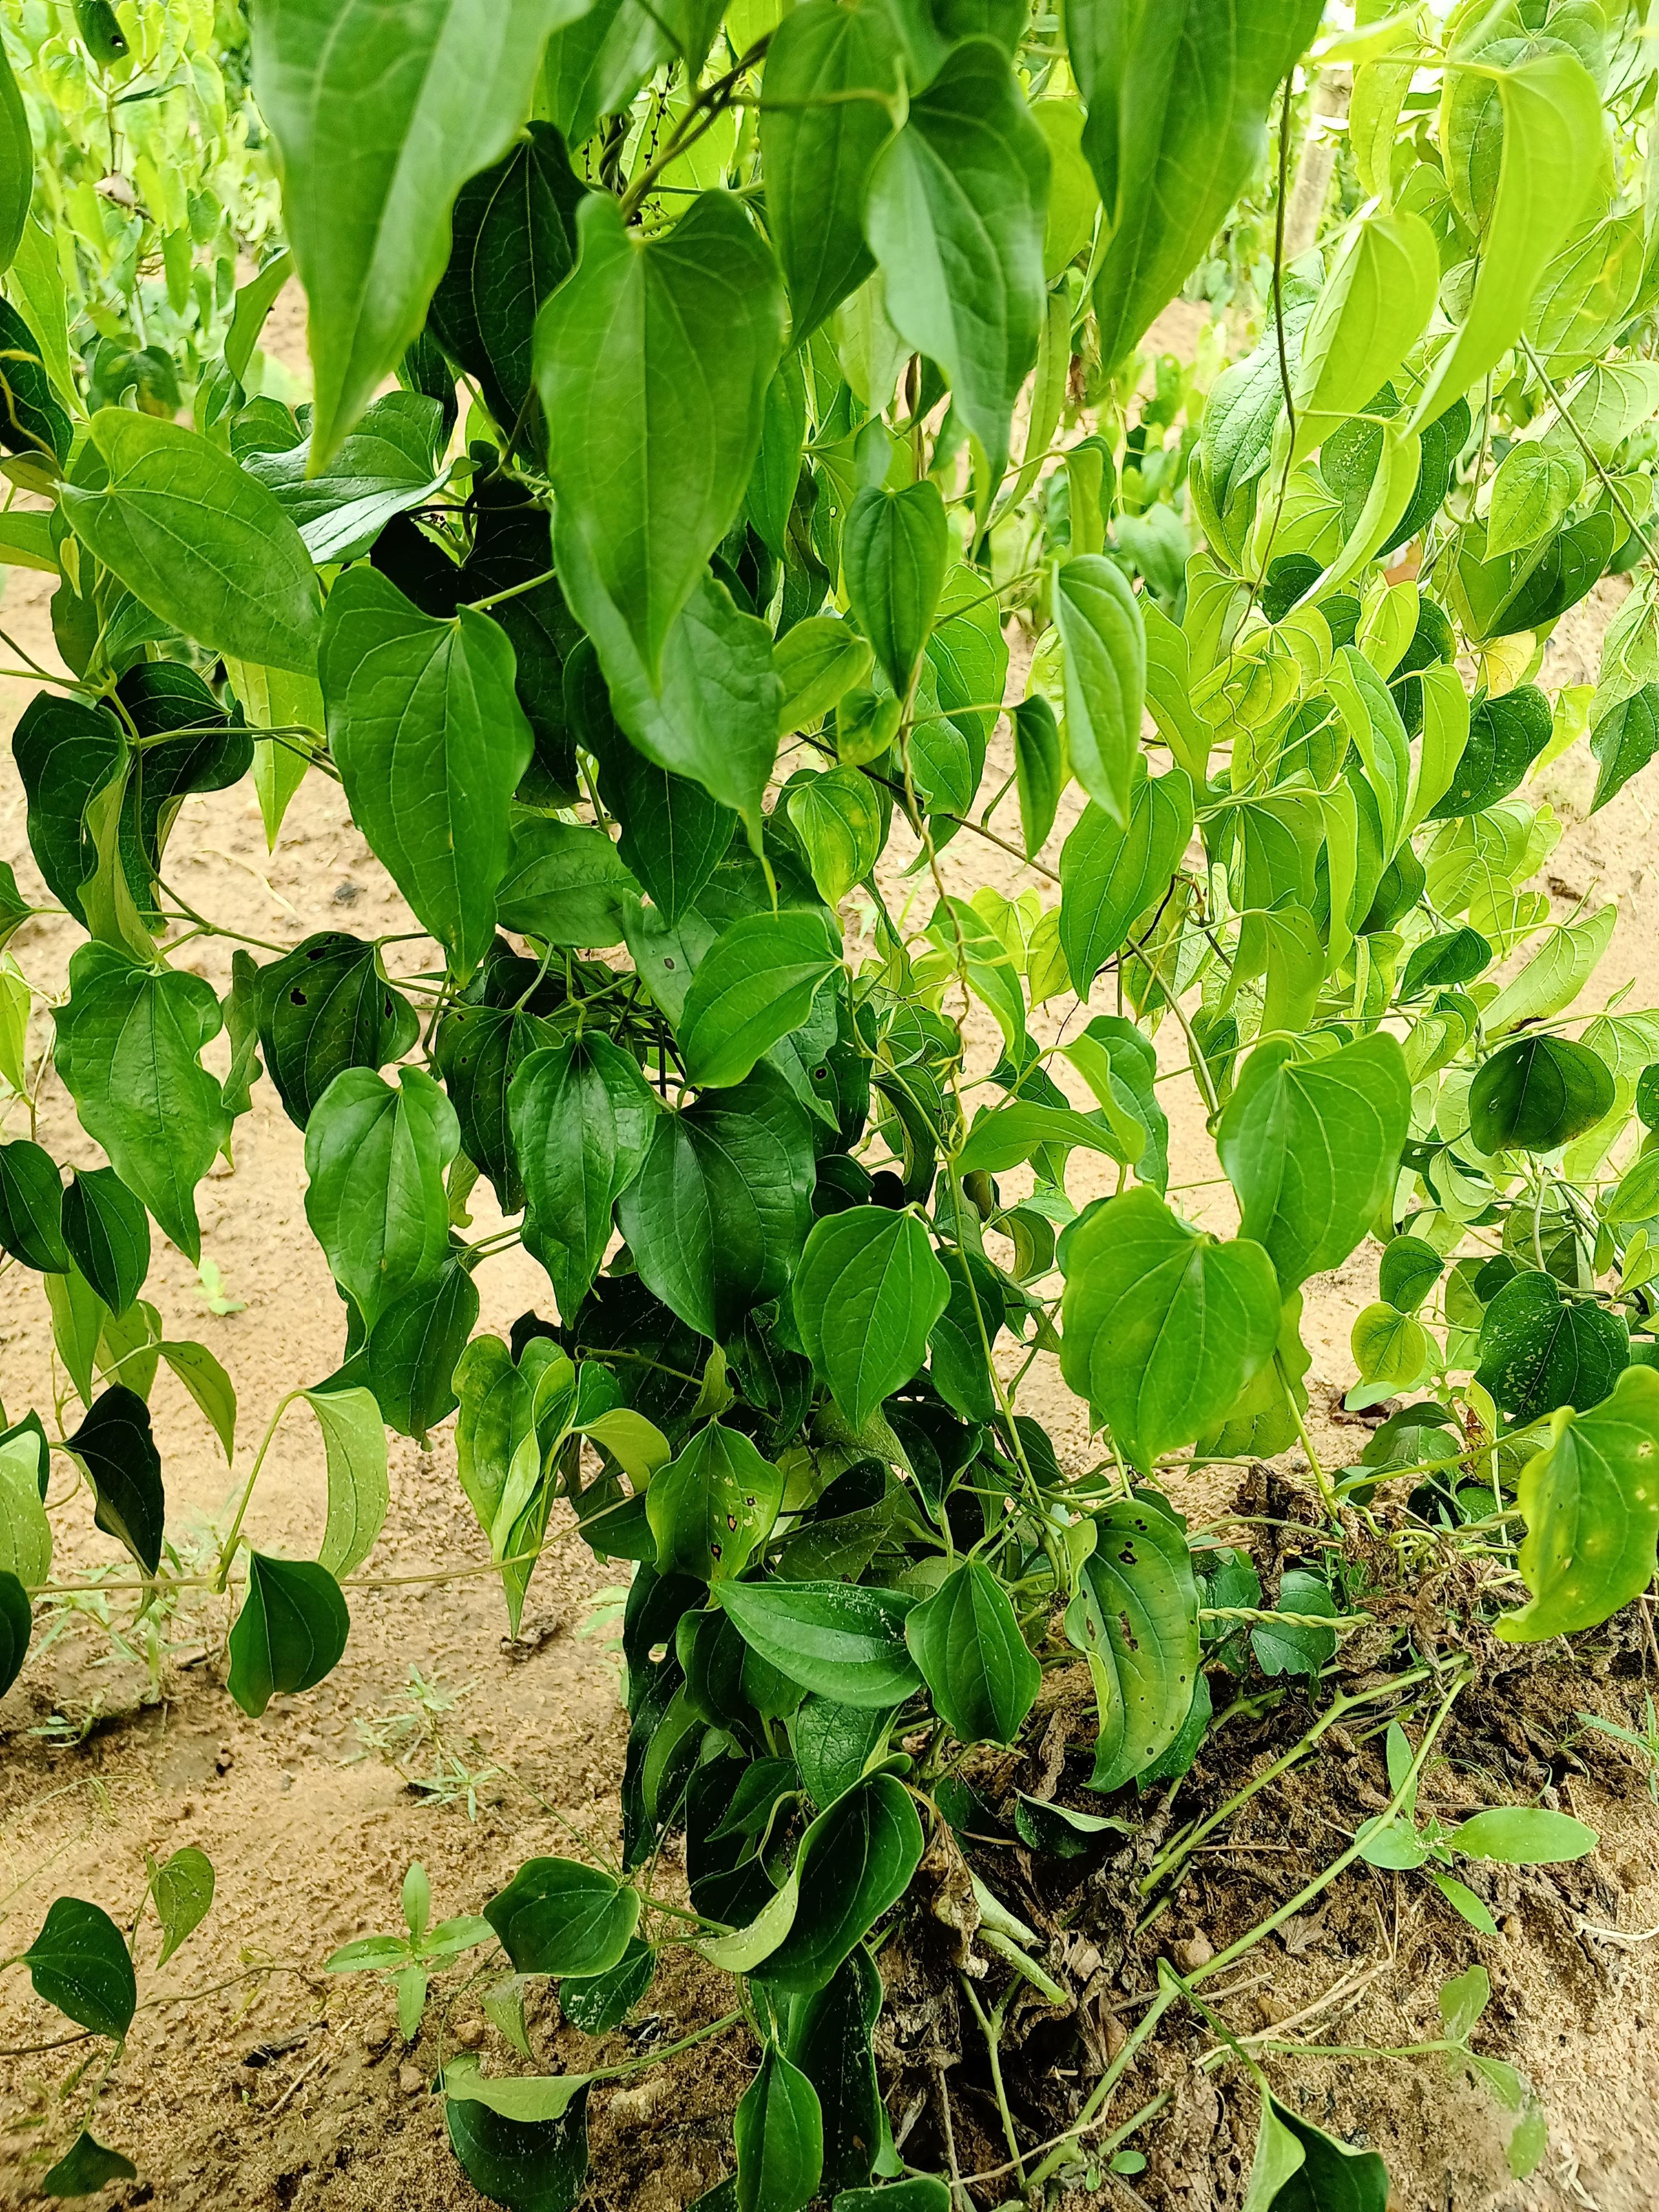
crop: yam
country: Nigeria
